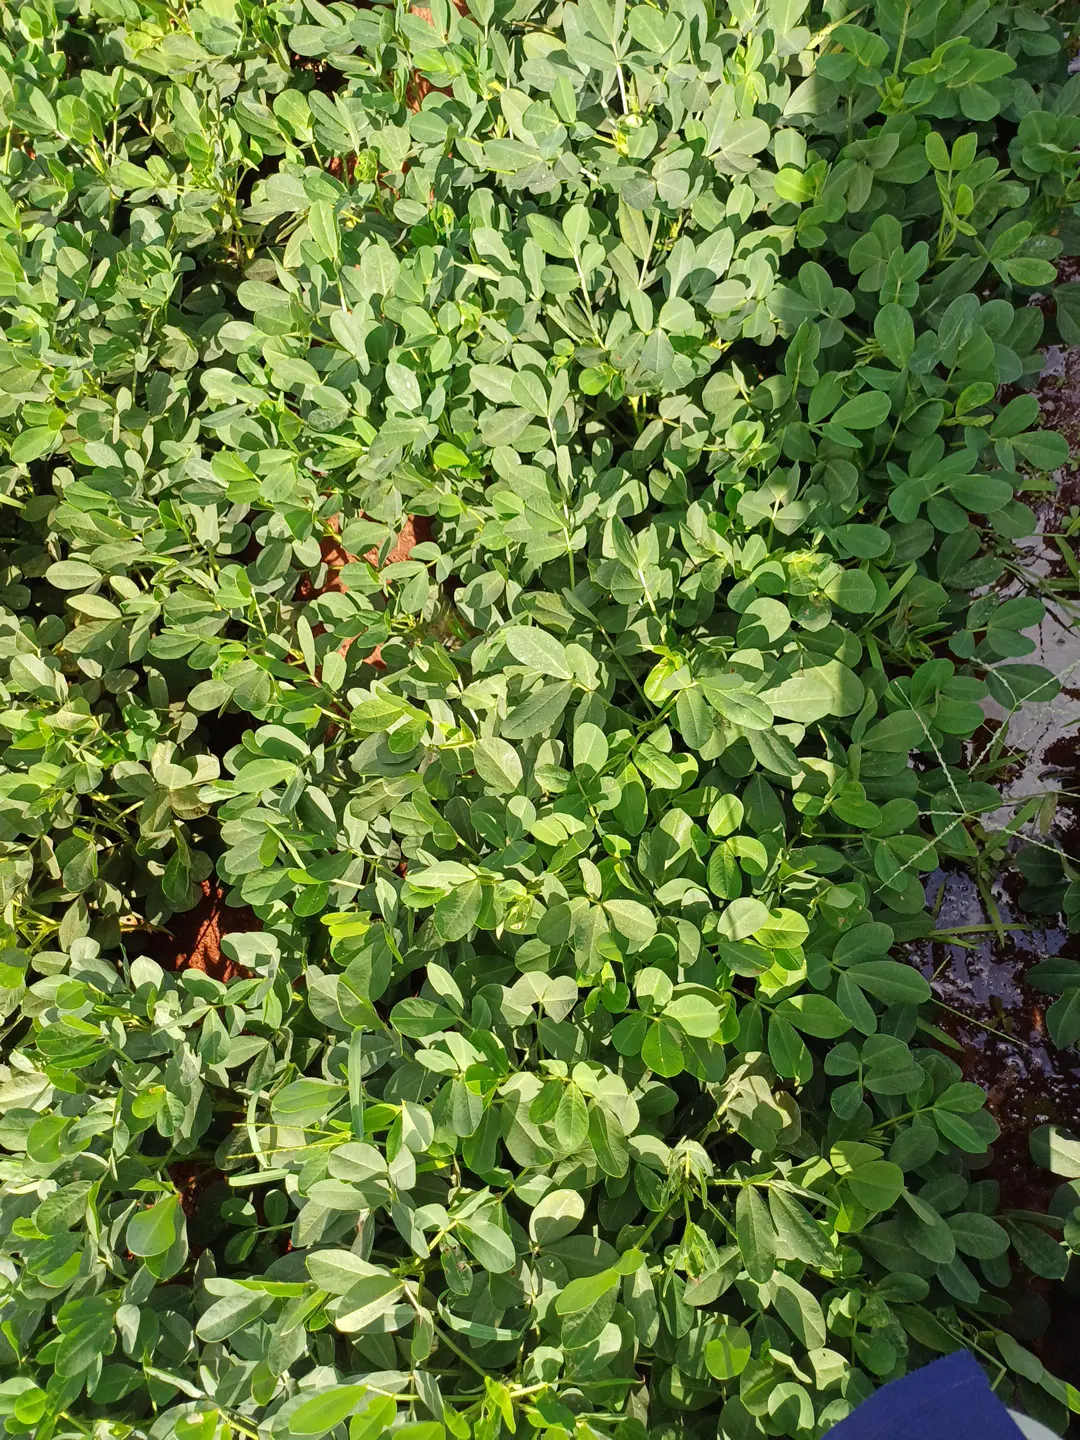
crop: groundnut
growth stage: pegging
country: Kenya
